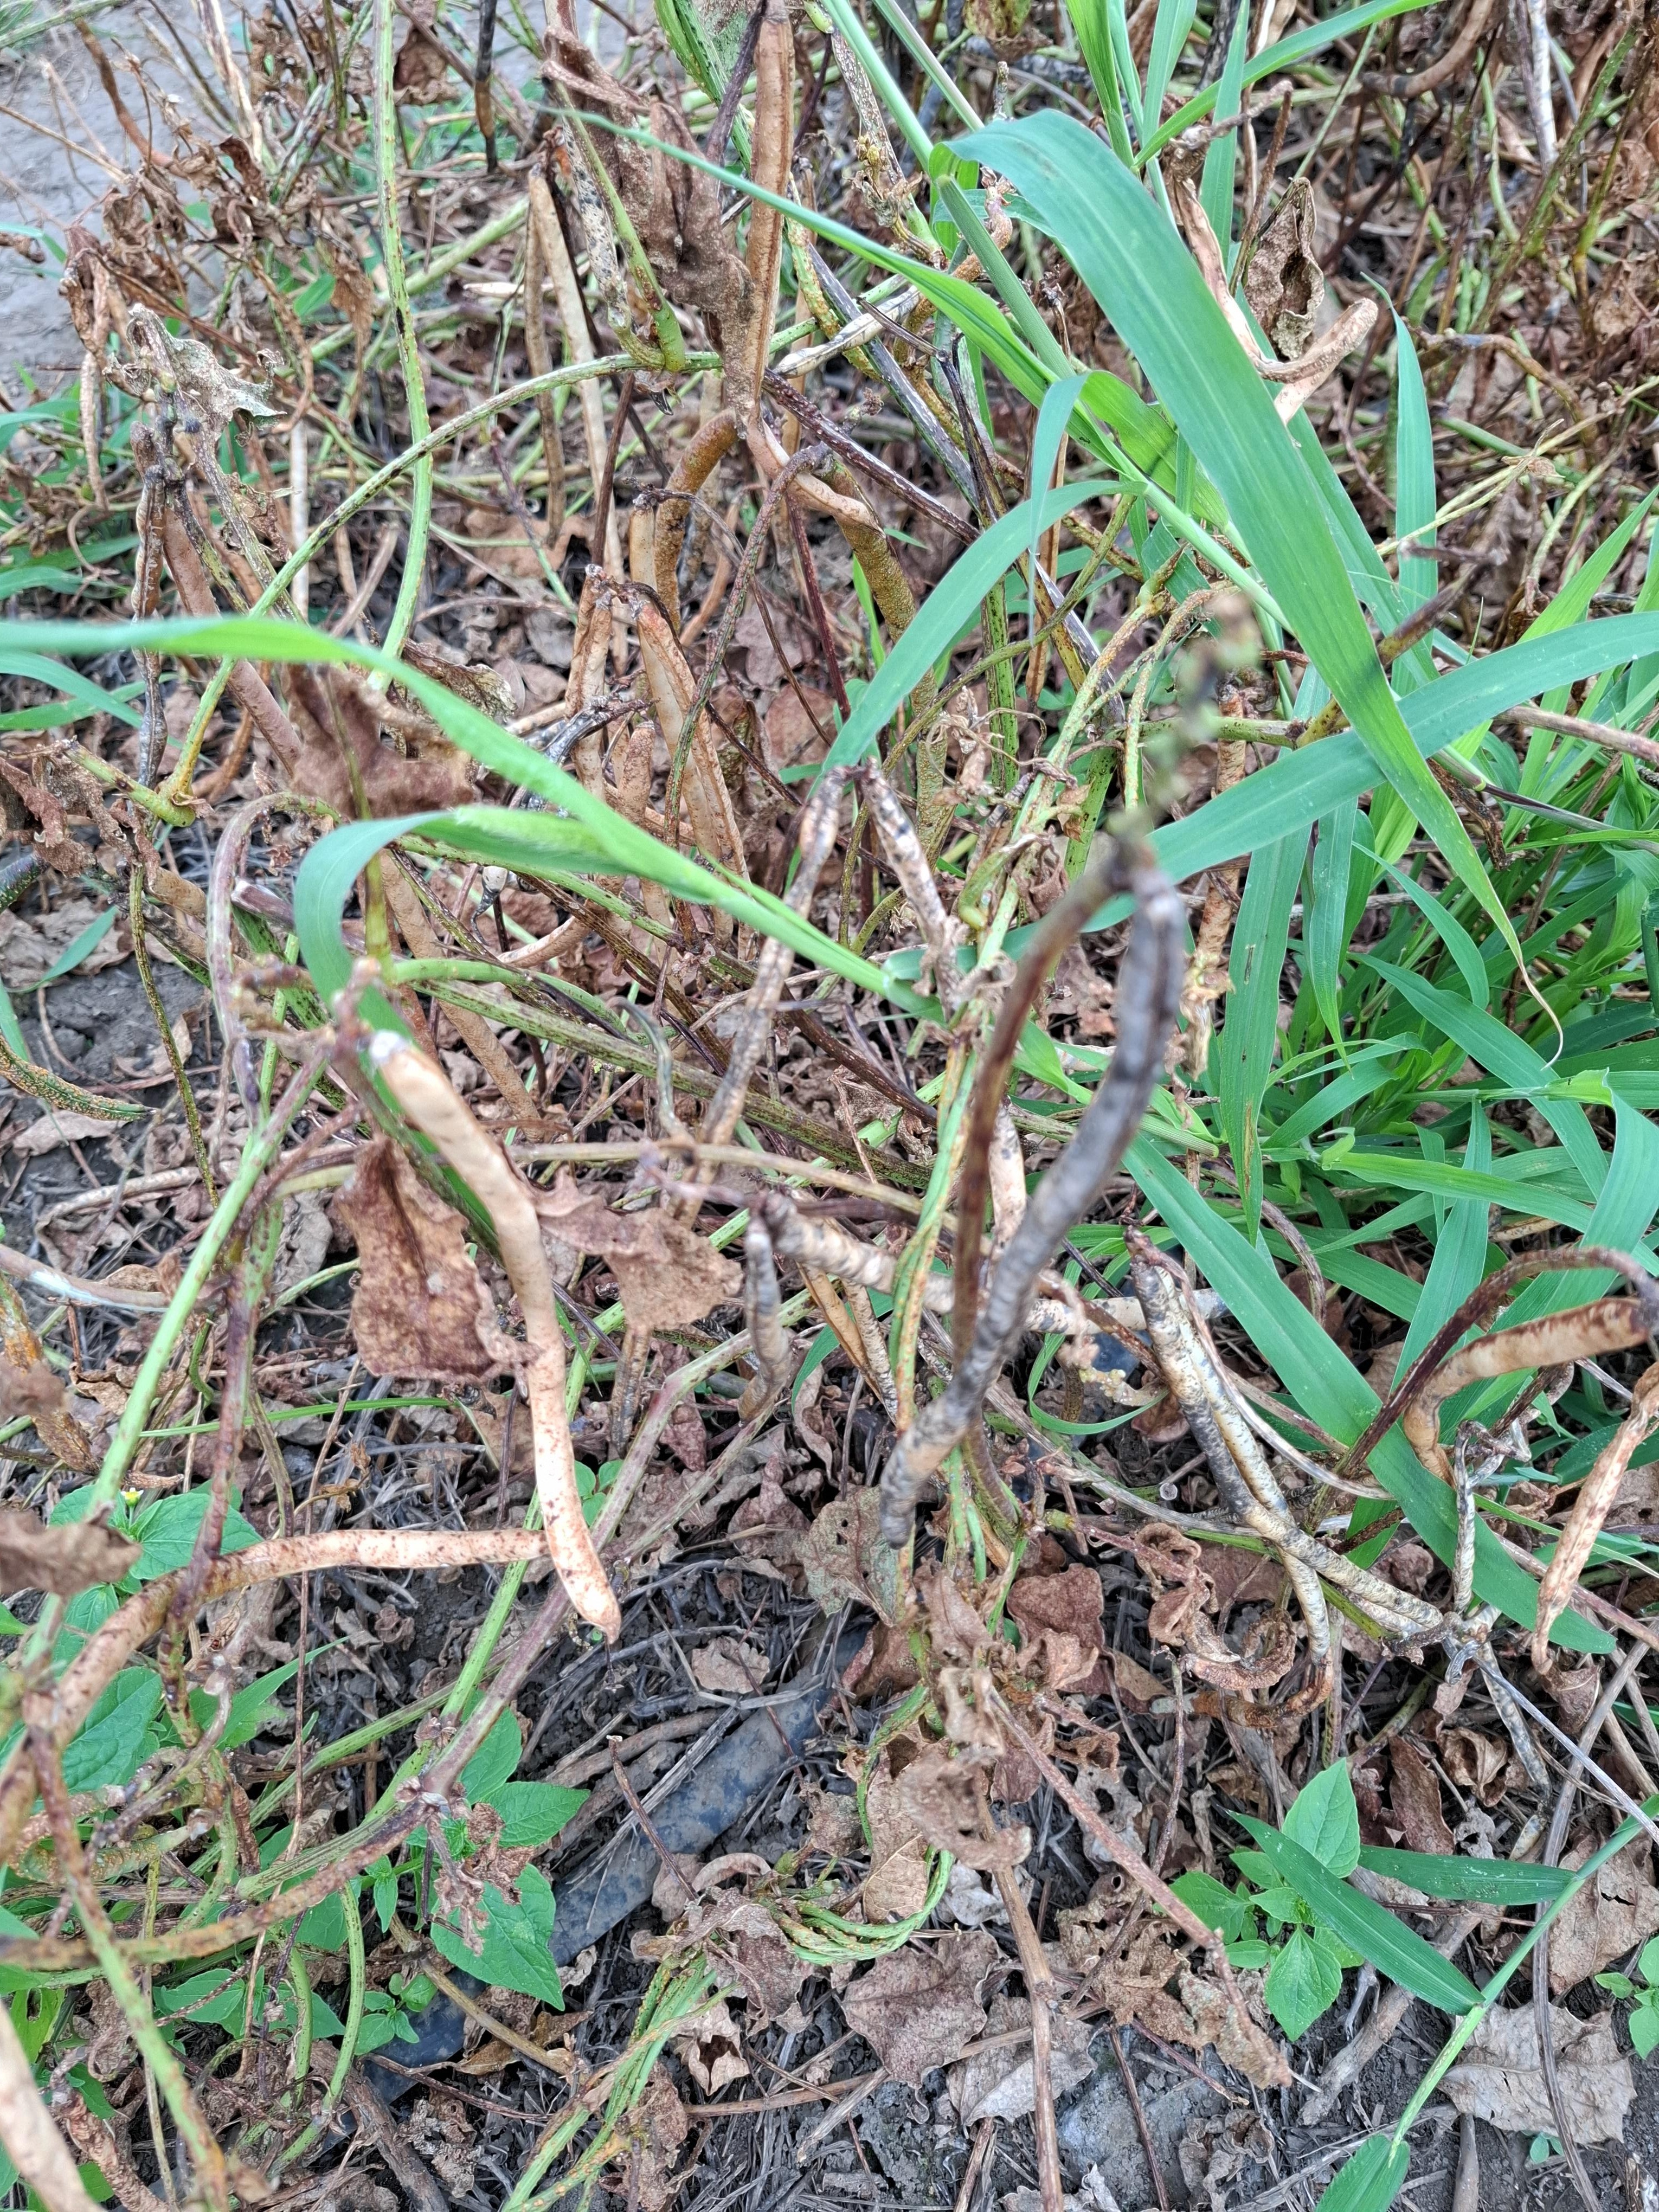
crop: cowpea
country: Tanzania
